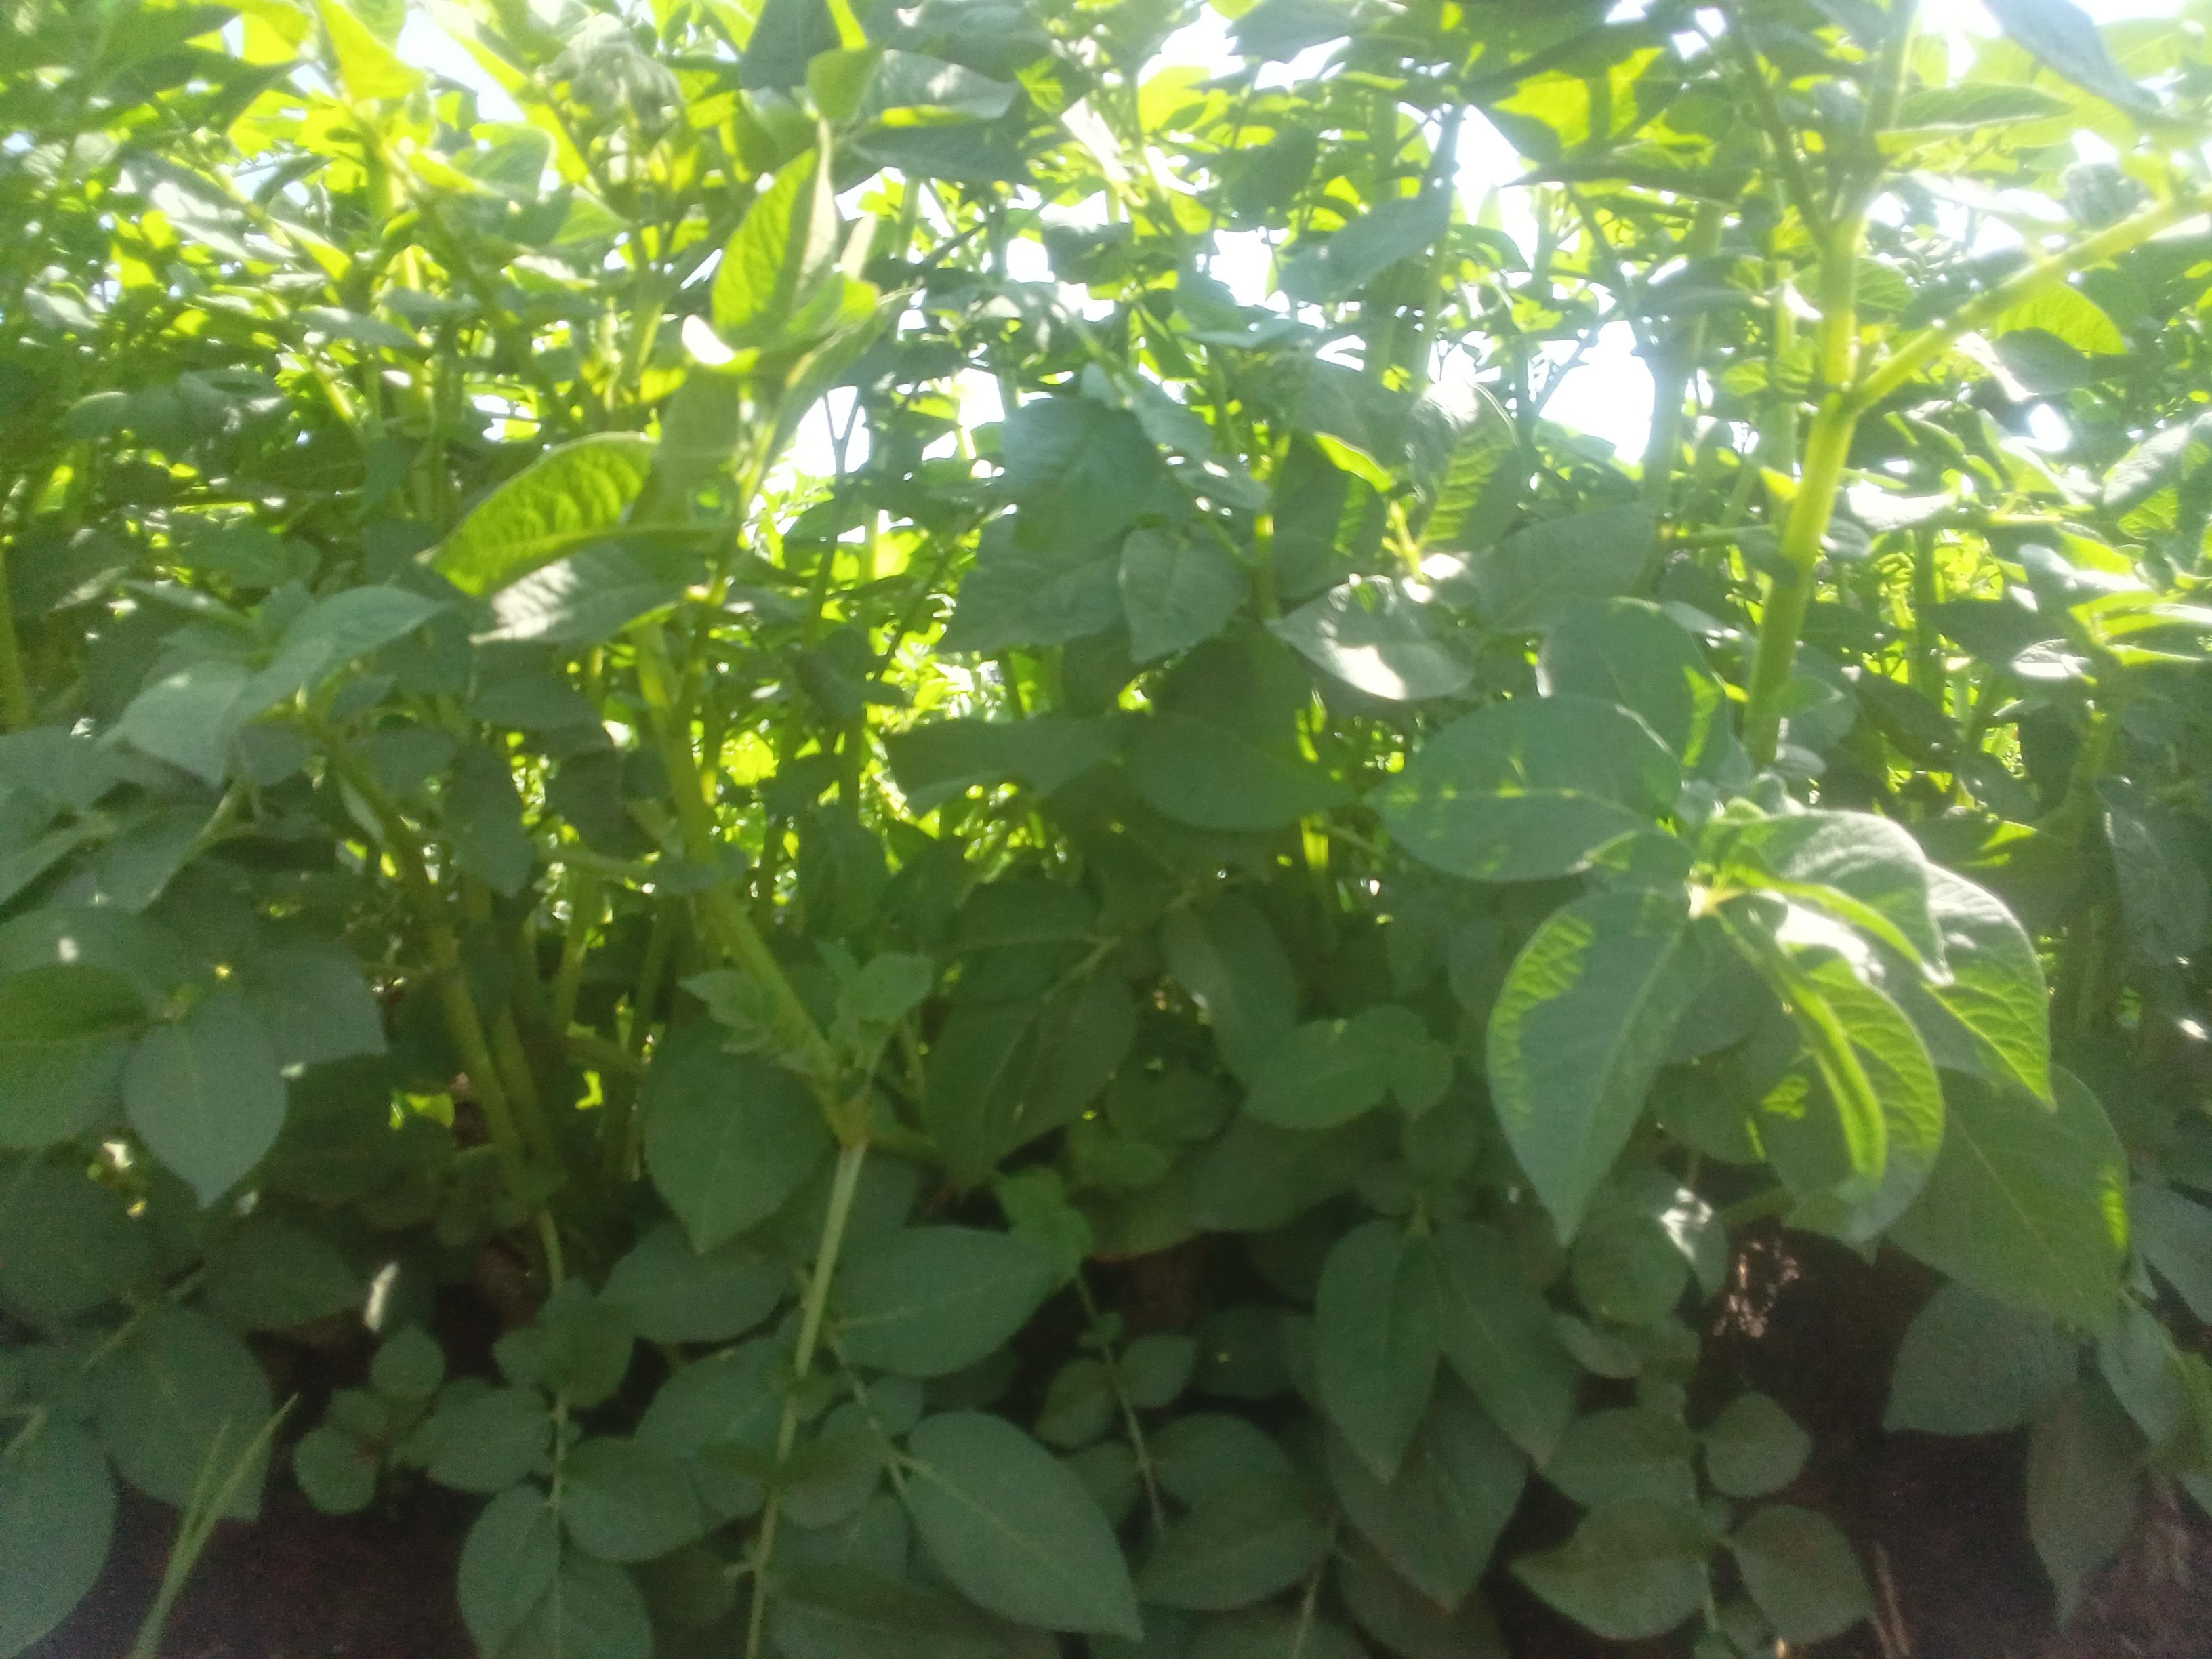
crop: potato
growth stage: vegetative
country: Kenya
